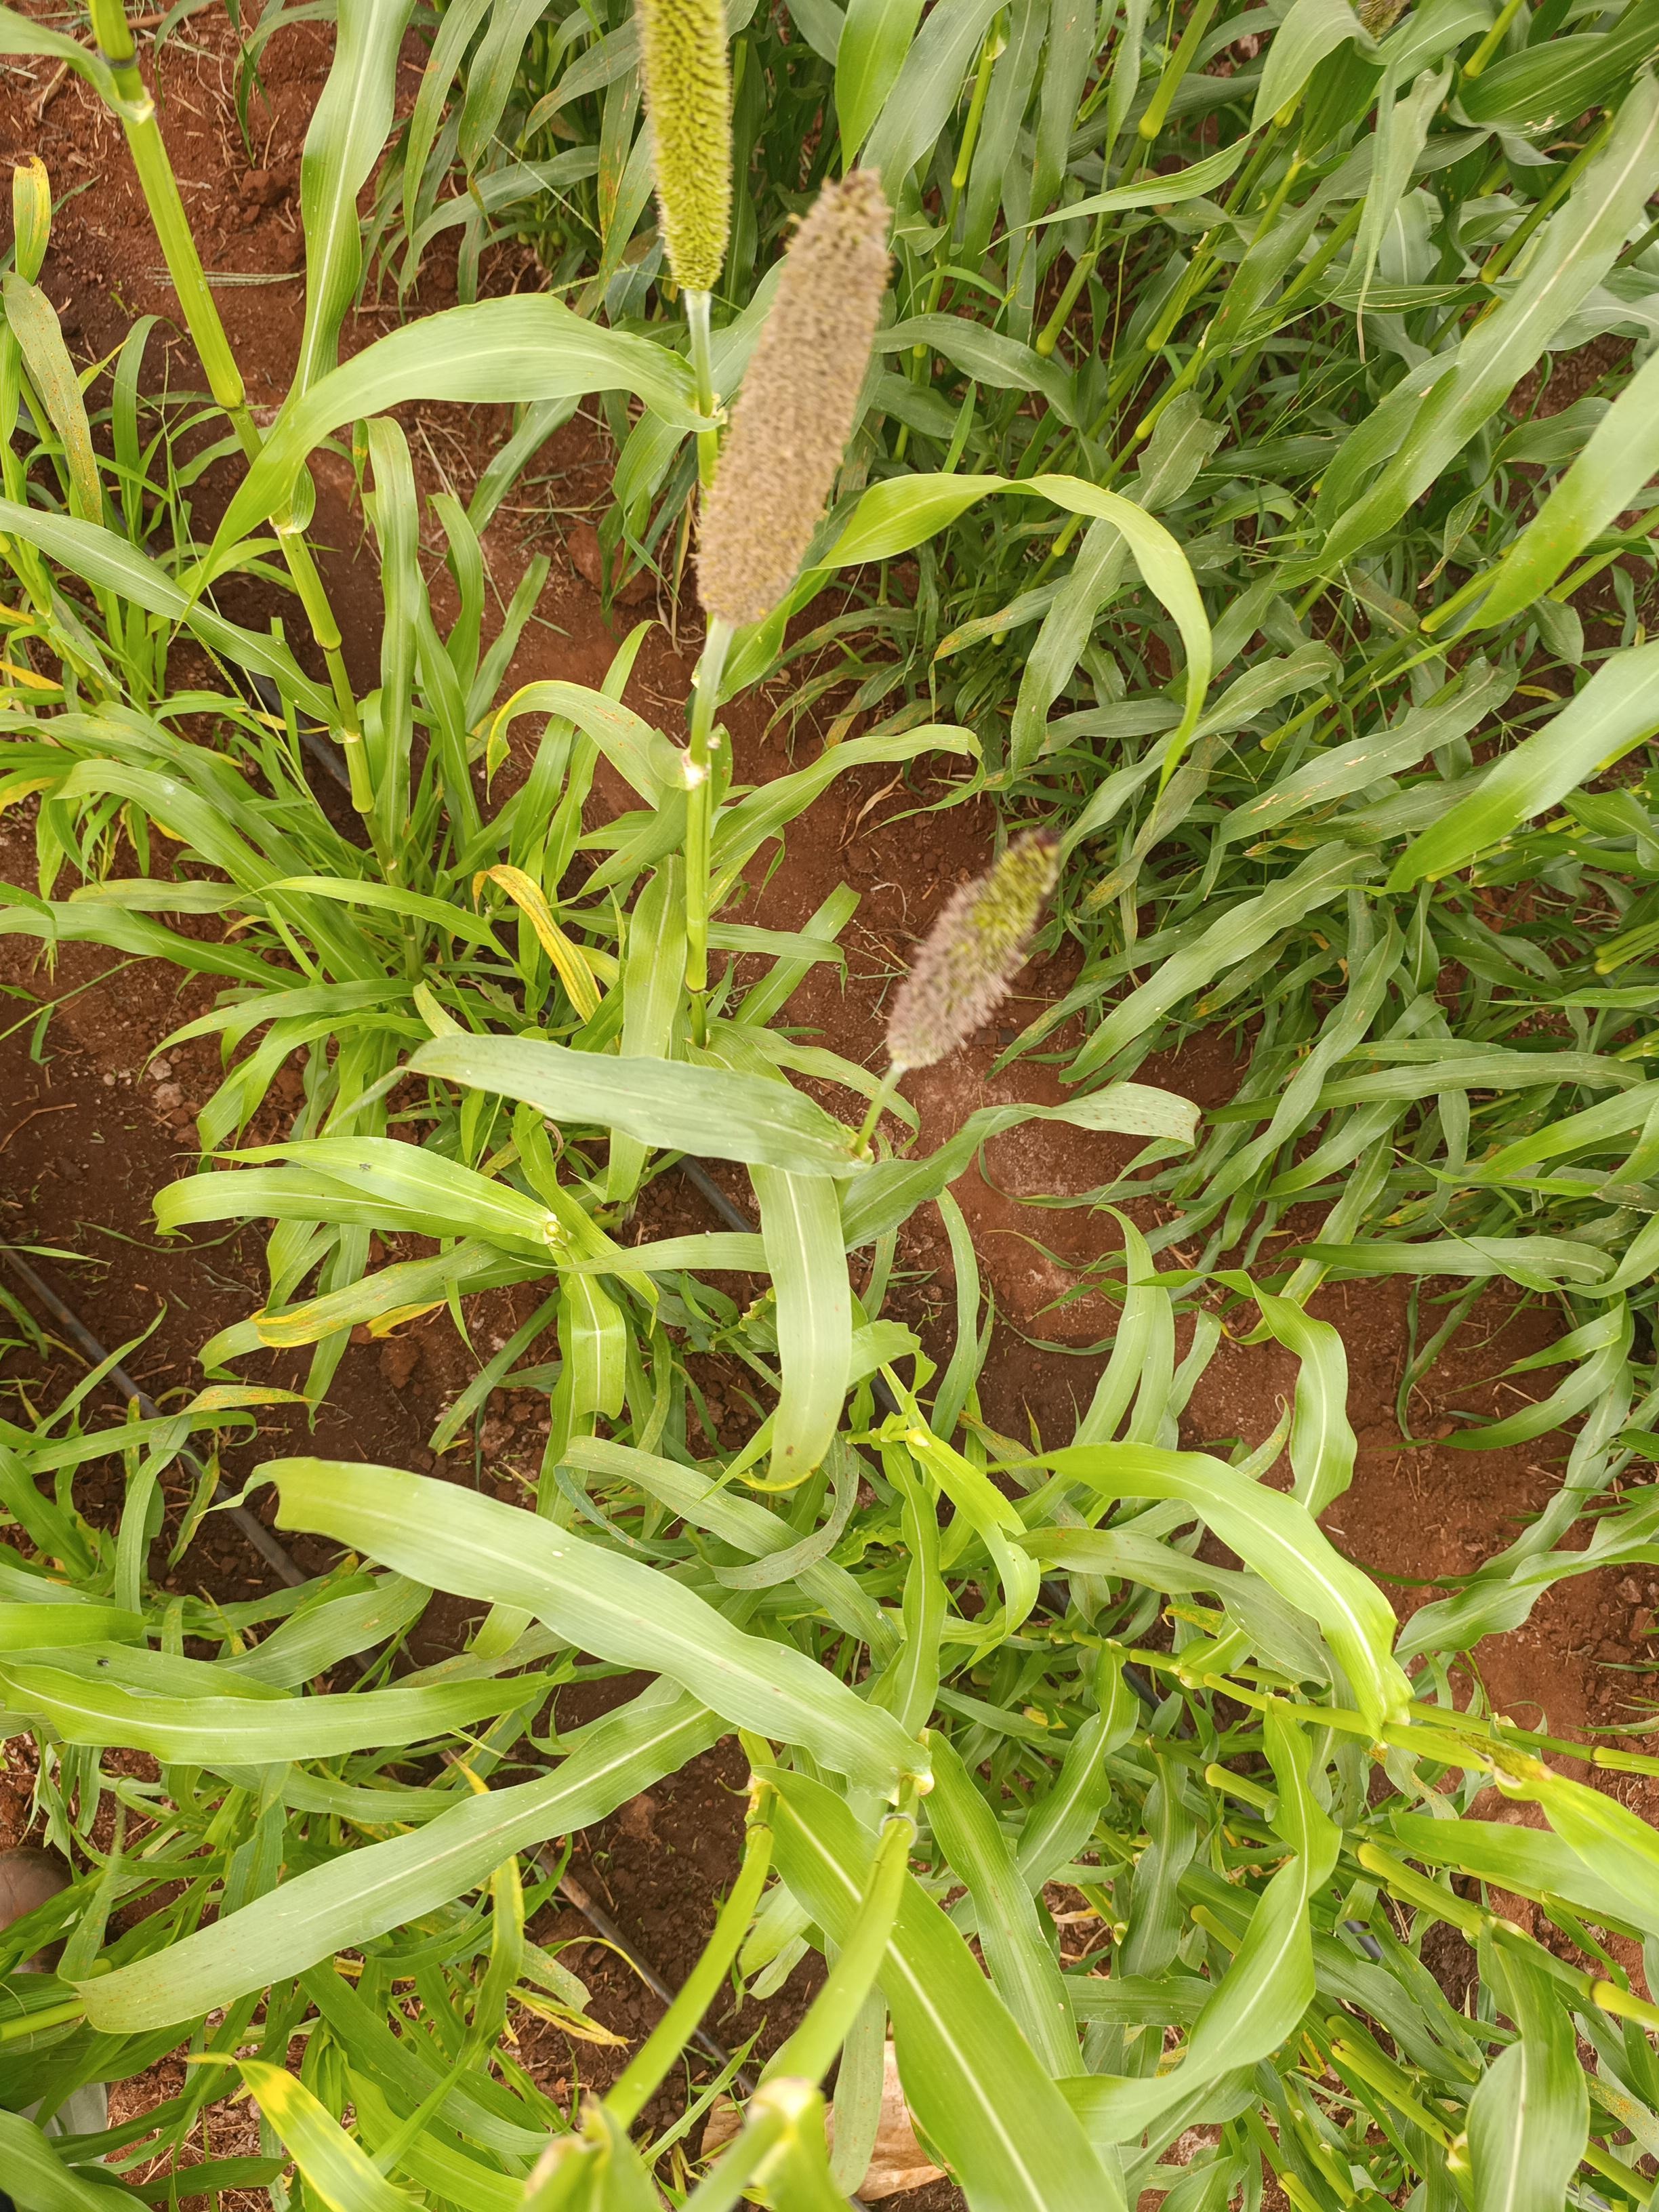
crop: pearl millet
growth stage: flowering
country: Kenya
